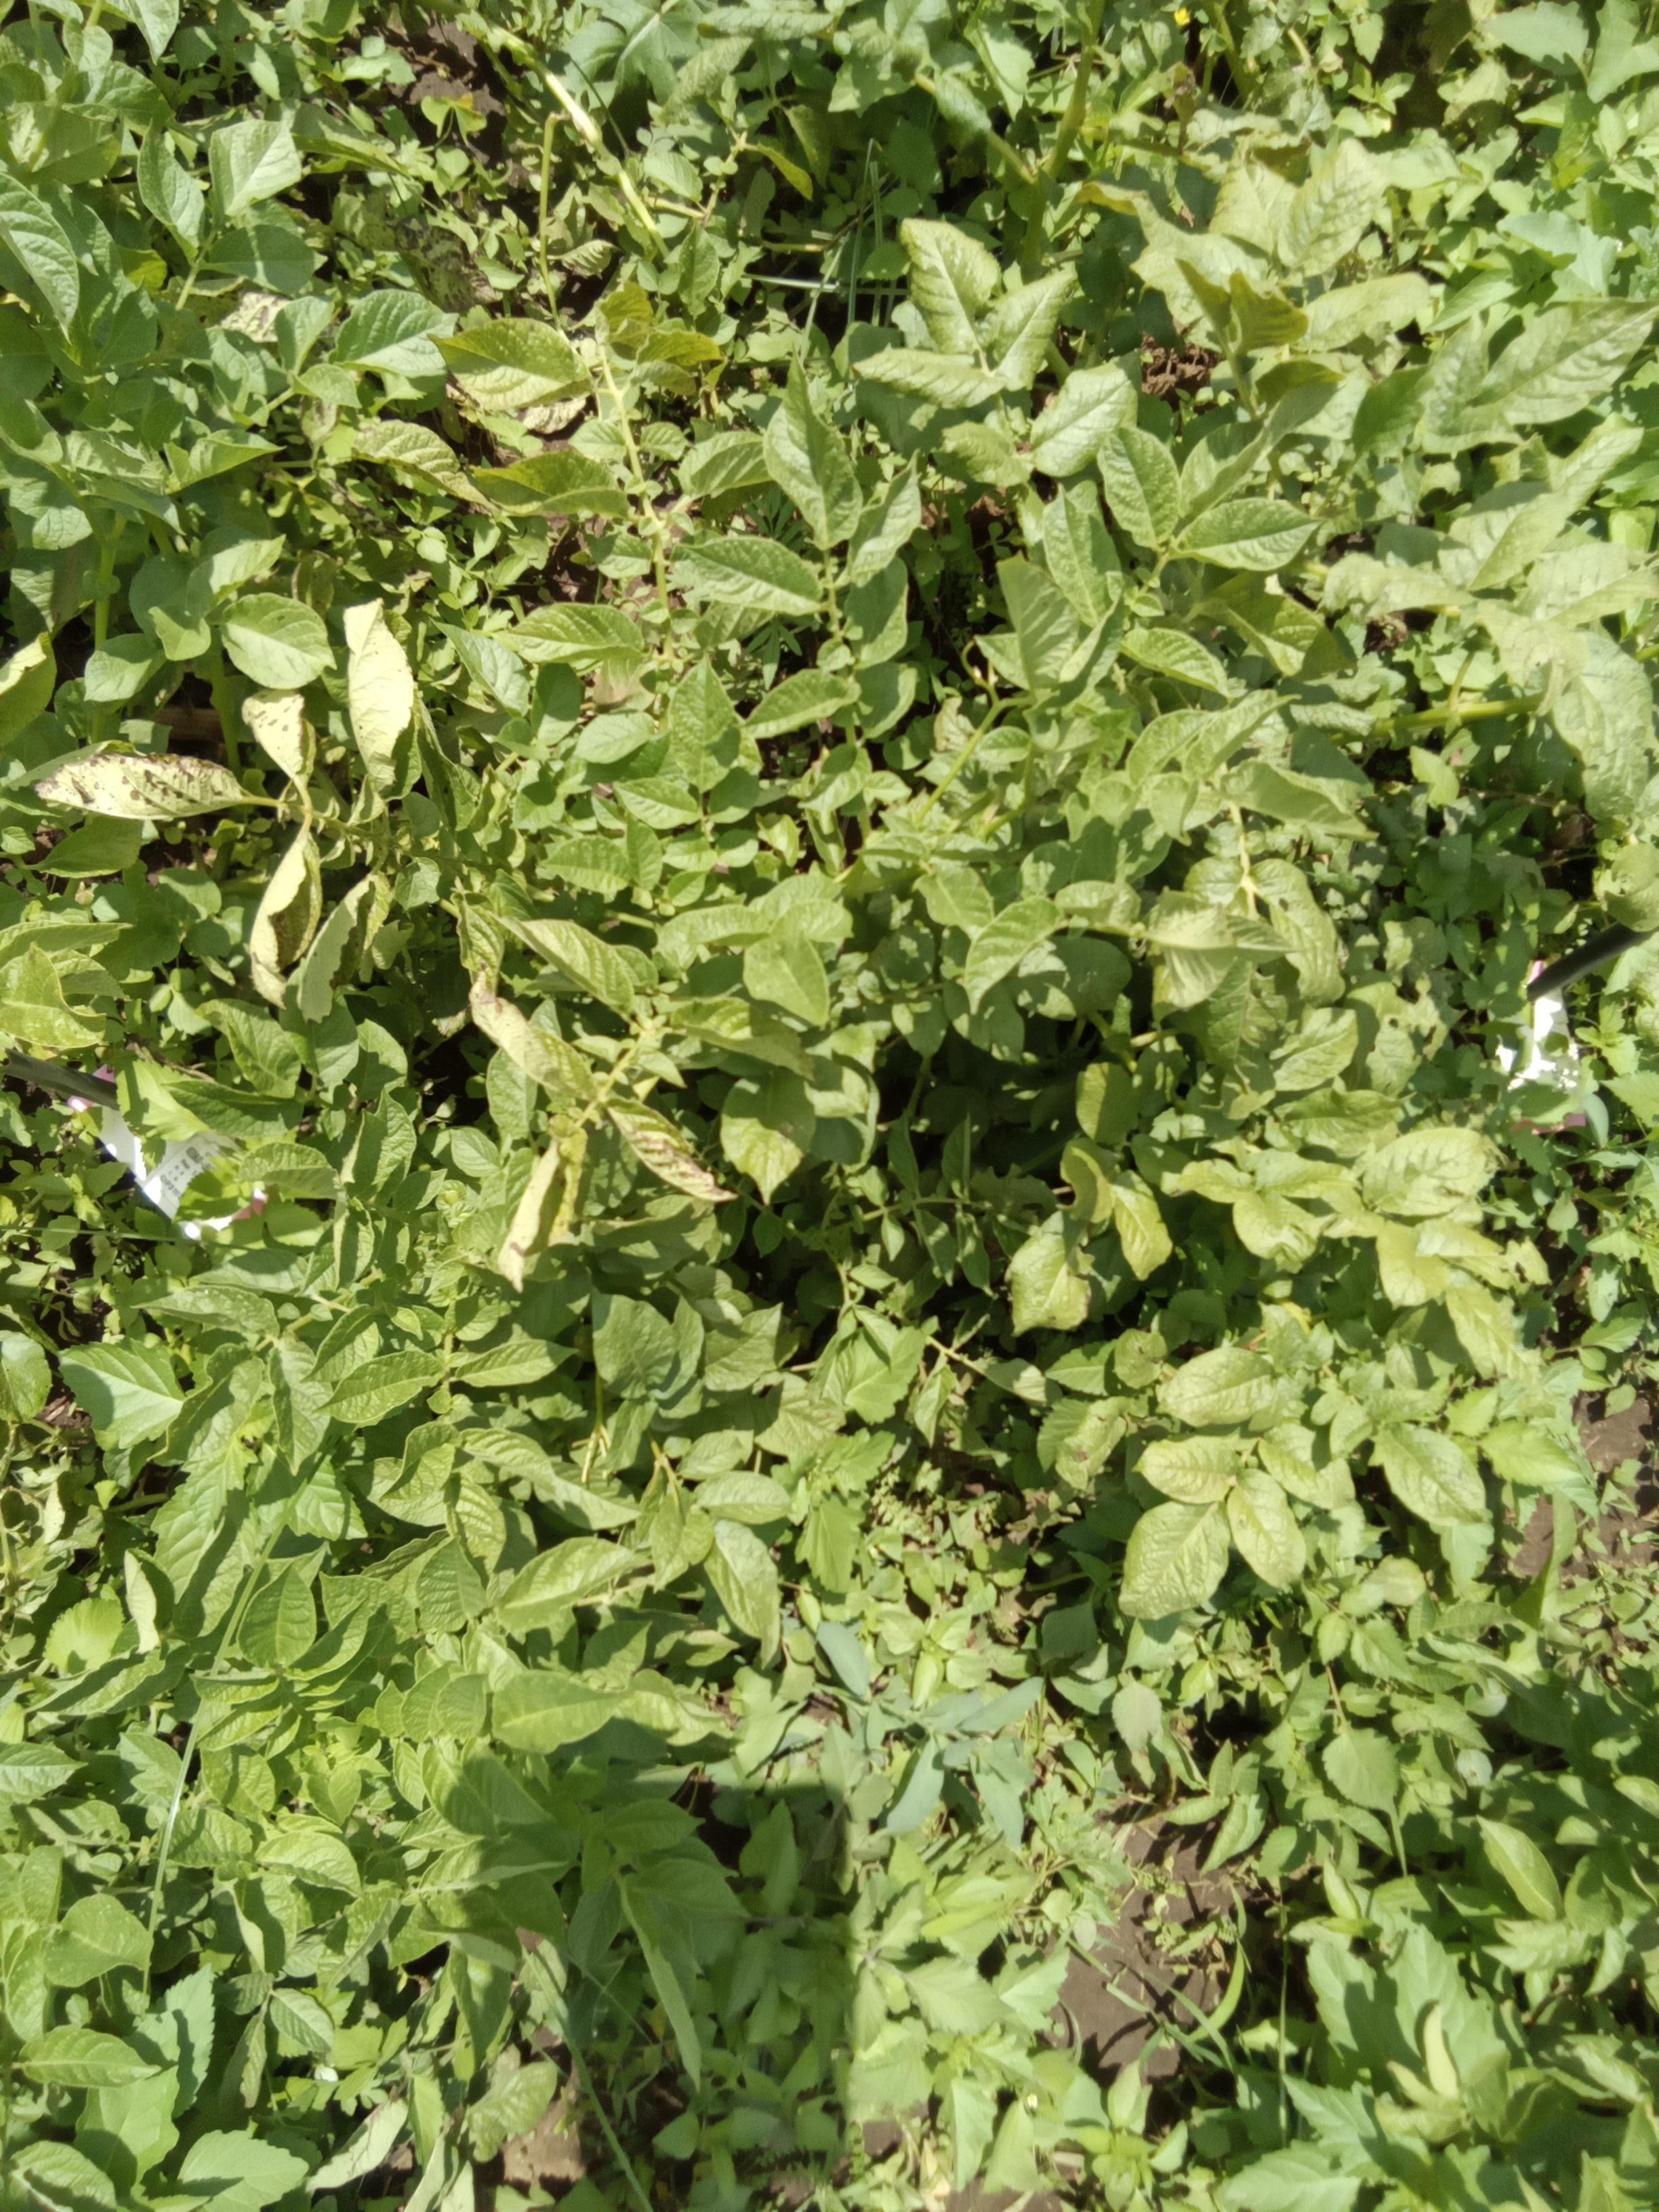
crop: potato
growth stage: vegetative
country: Kenya
